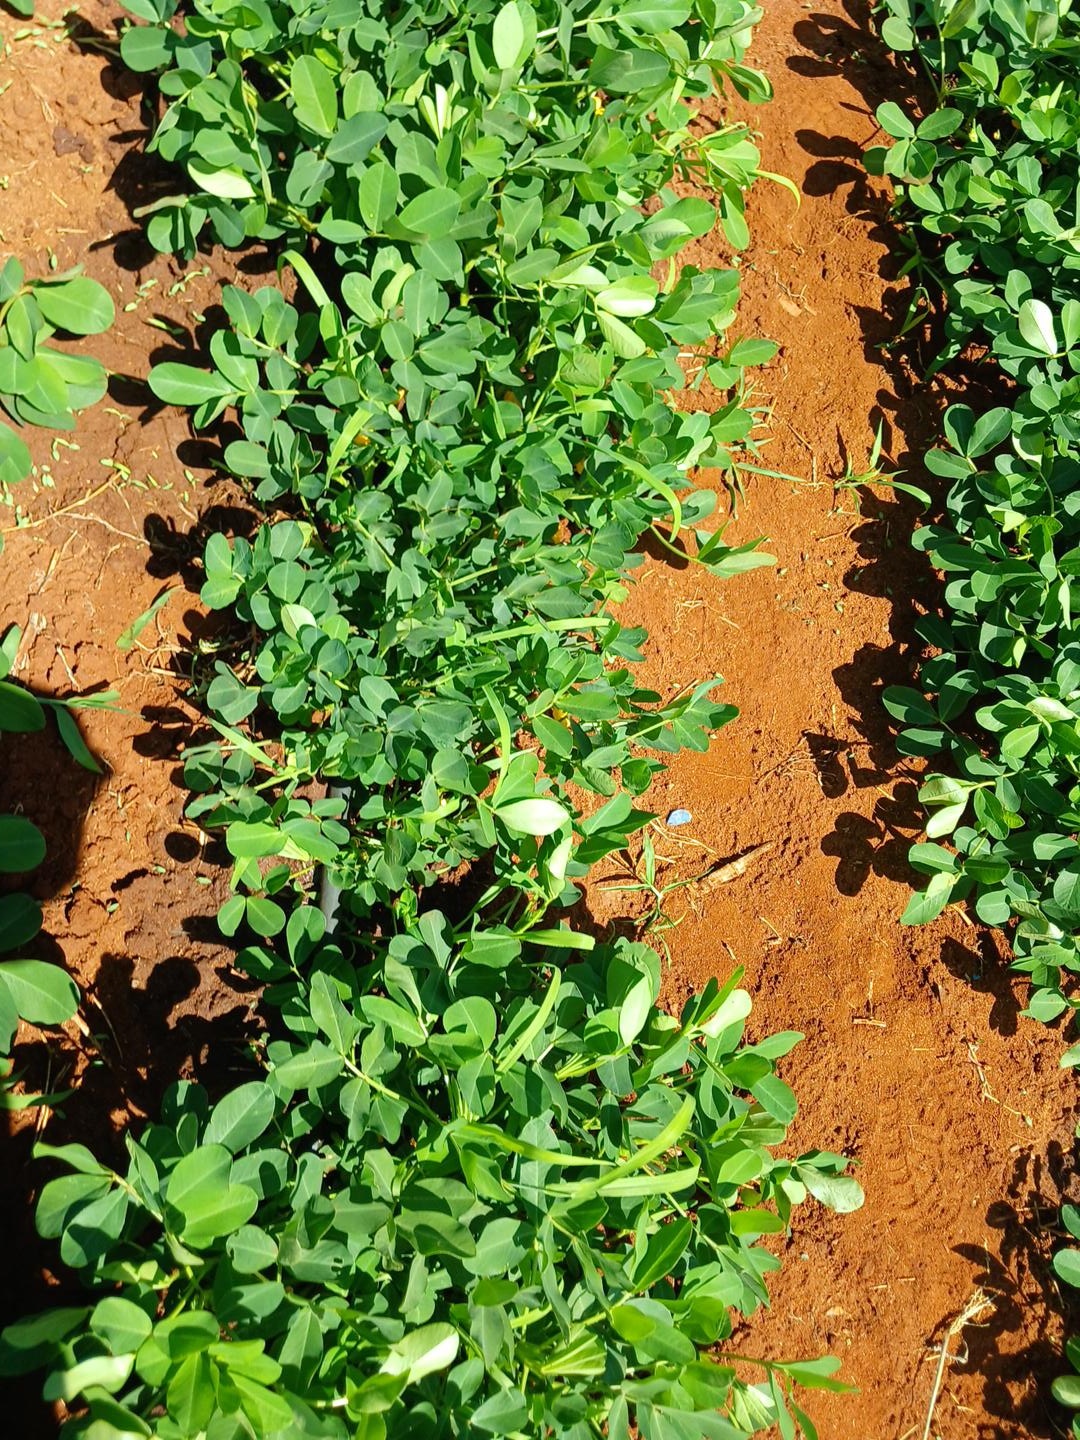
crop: groundnut
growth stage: flowering
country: Kenya
